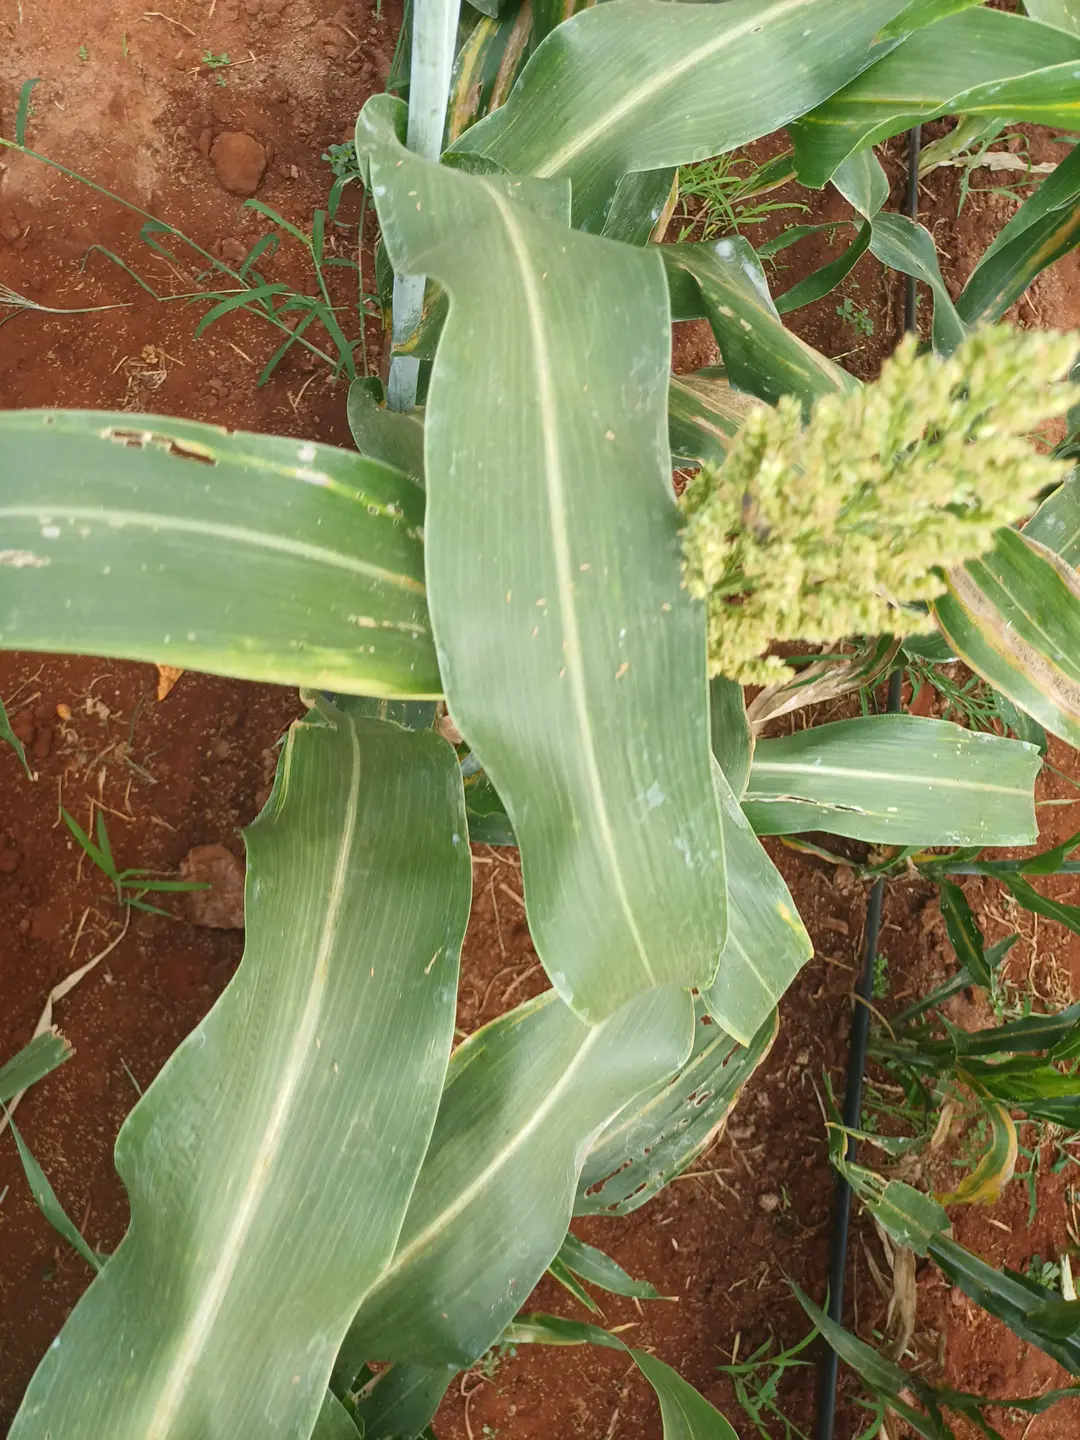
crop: sorghum
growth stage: flowering
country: Kenya
